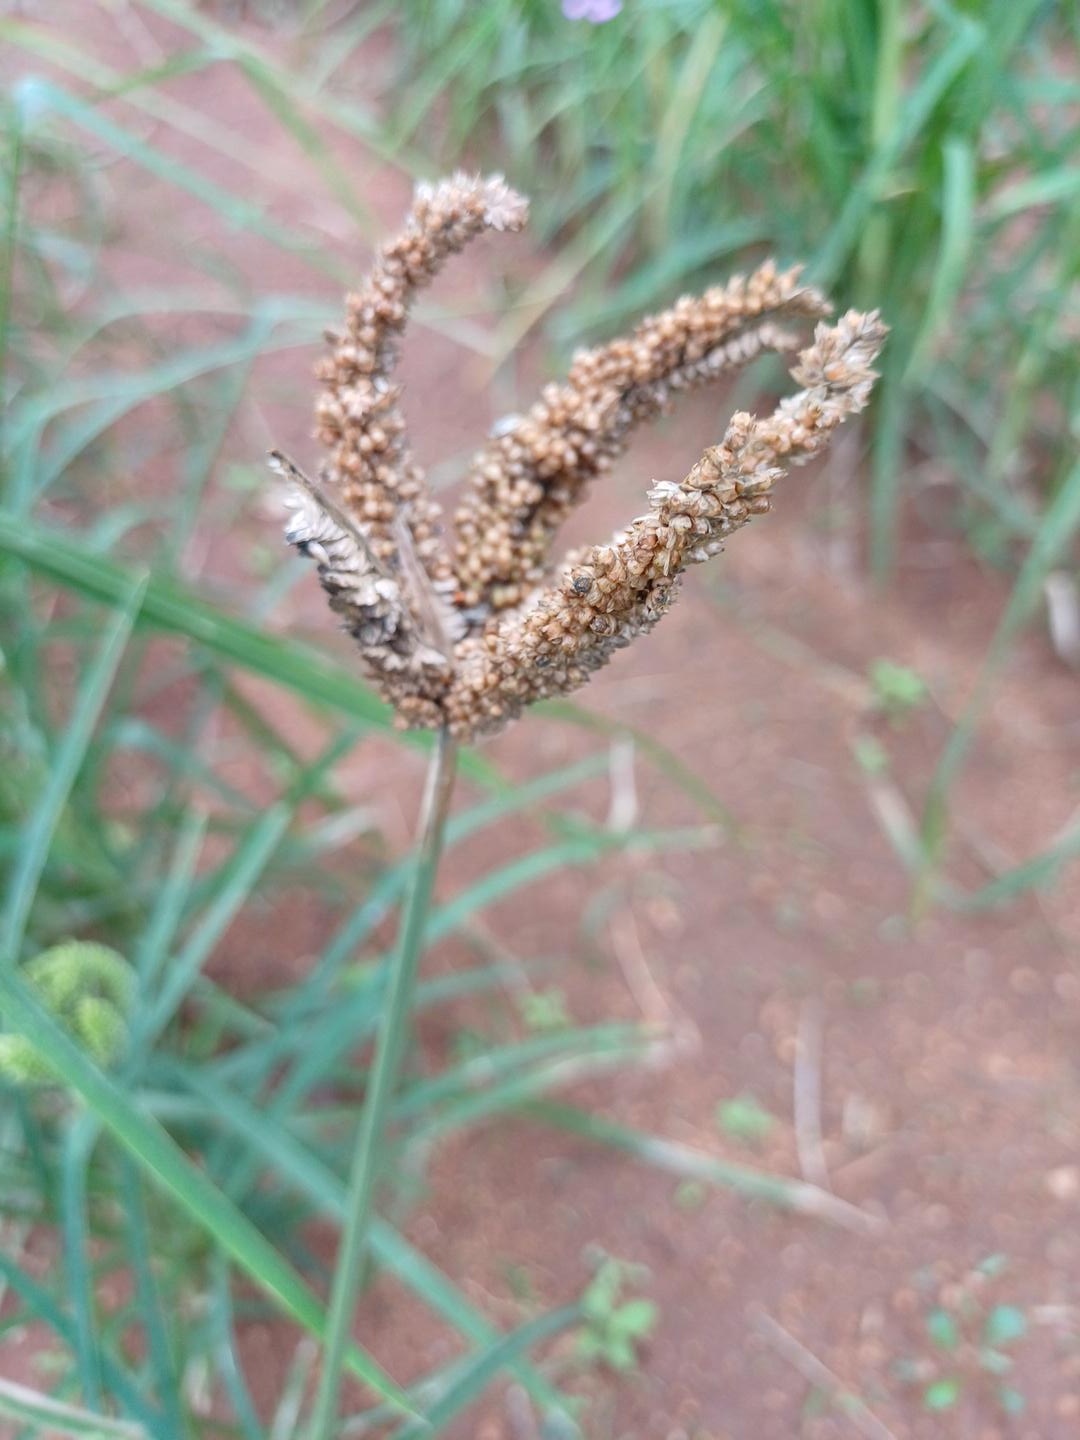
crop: finger millet
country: Kenya
